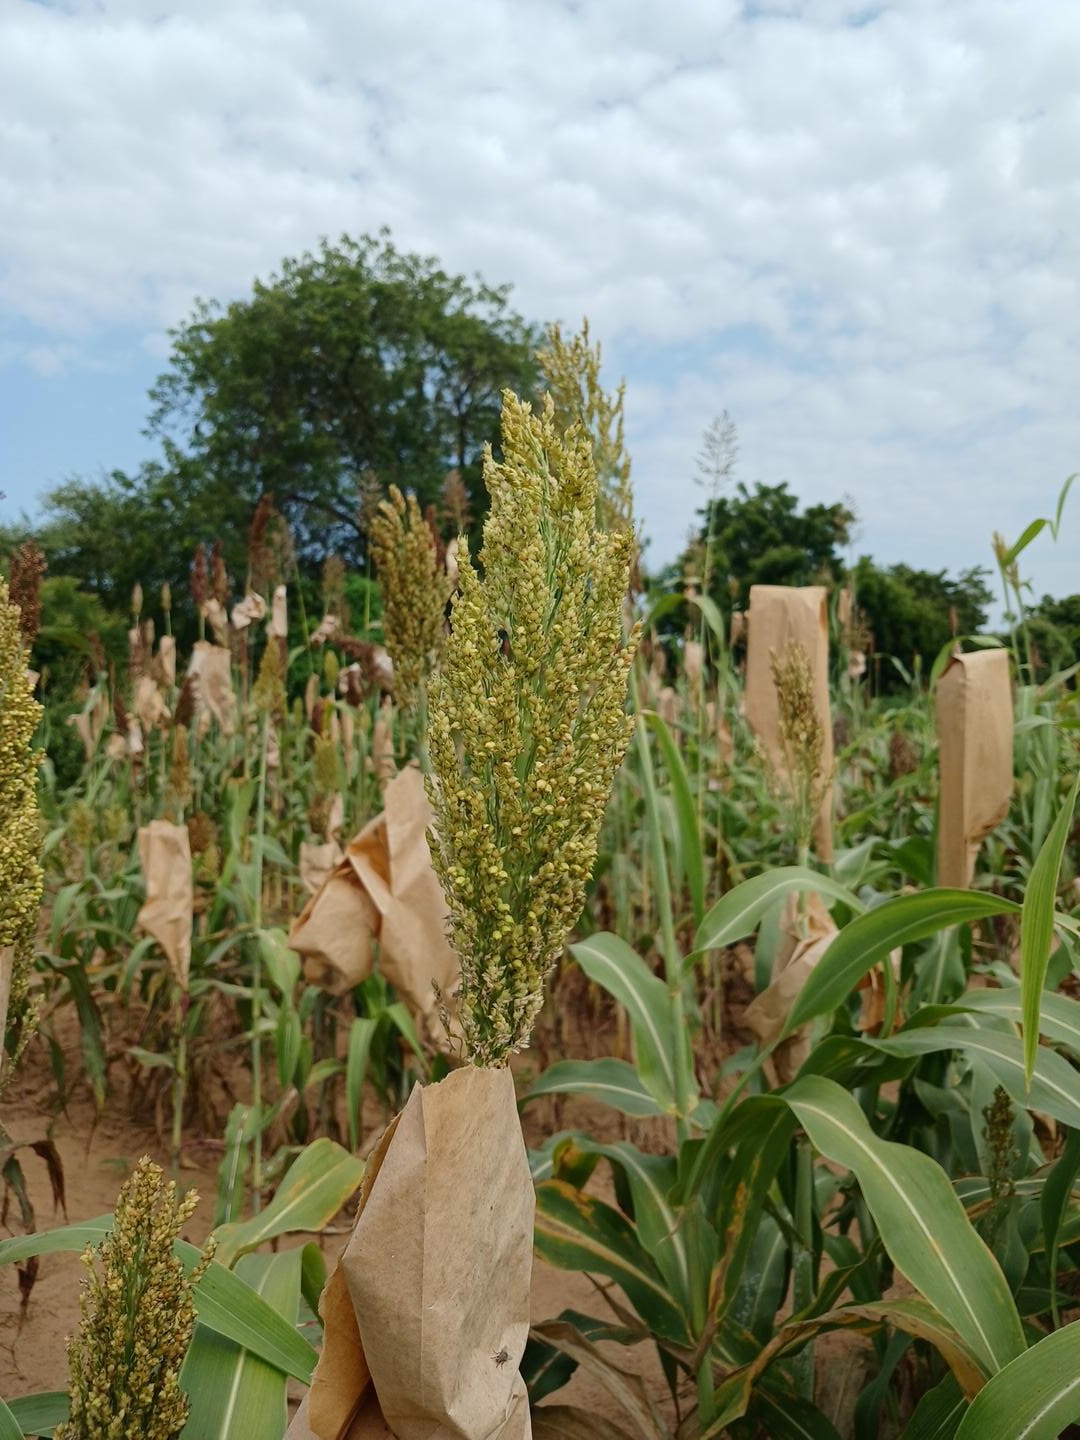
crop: sorghum
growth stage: filling grain
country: Senegal
